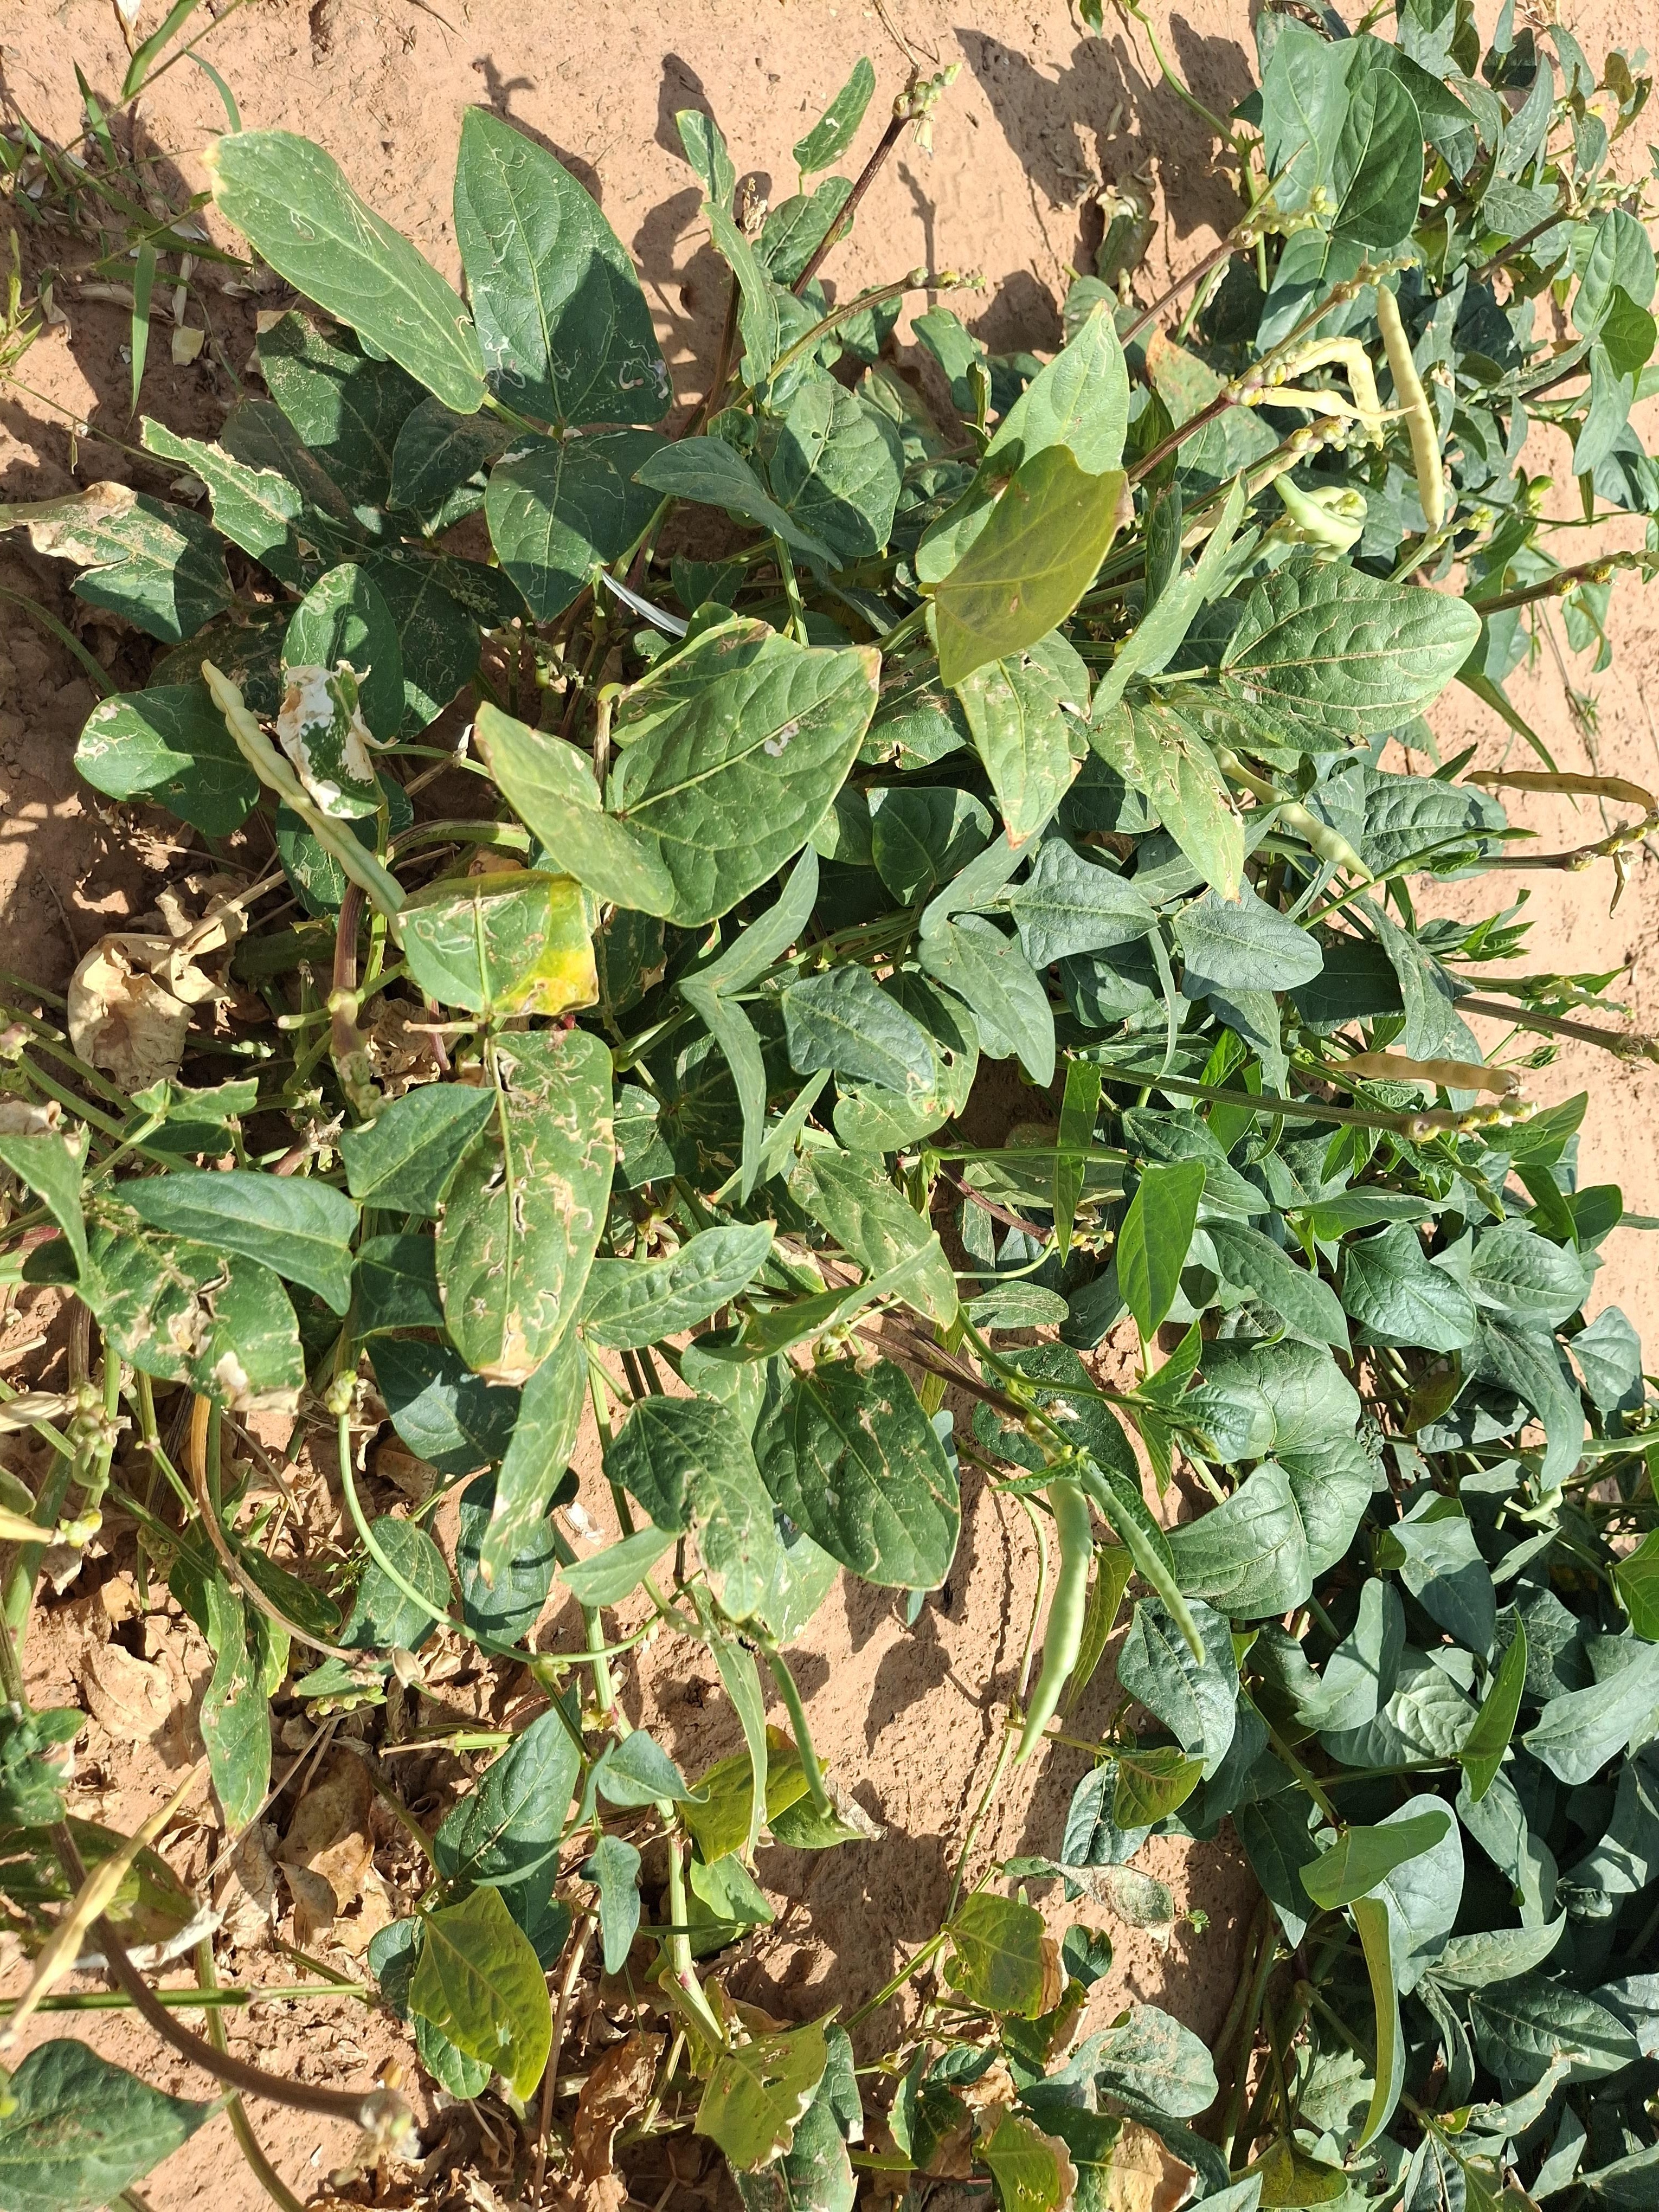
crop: cowpea
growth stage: harvest maturity
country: Nigeria
